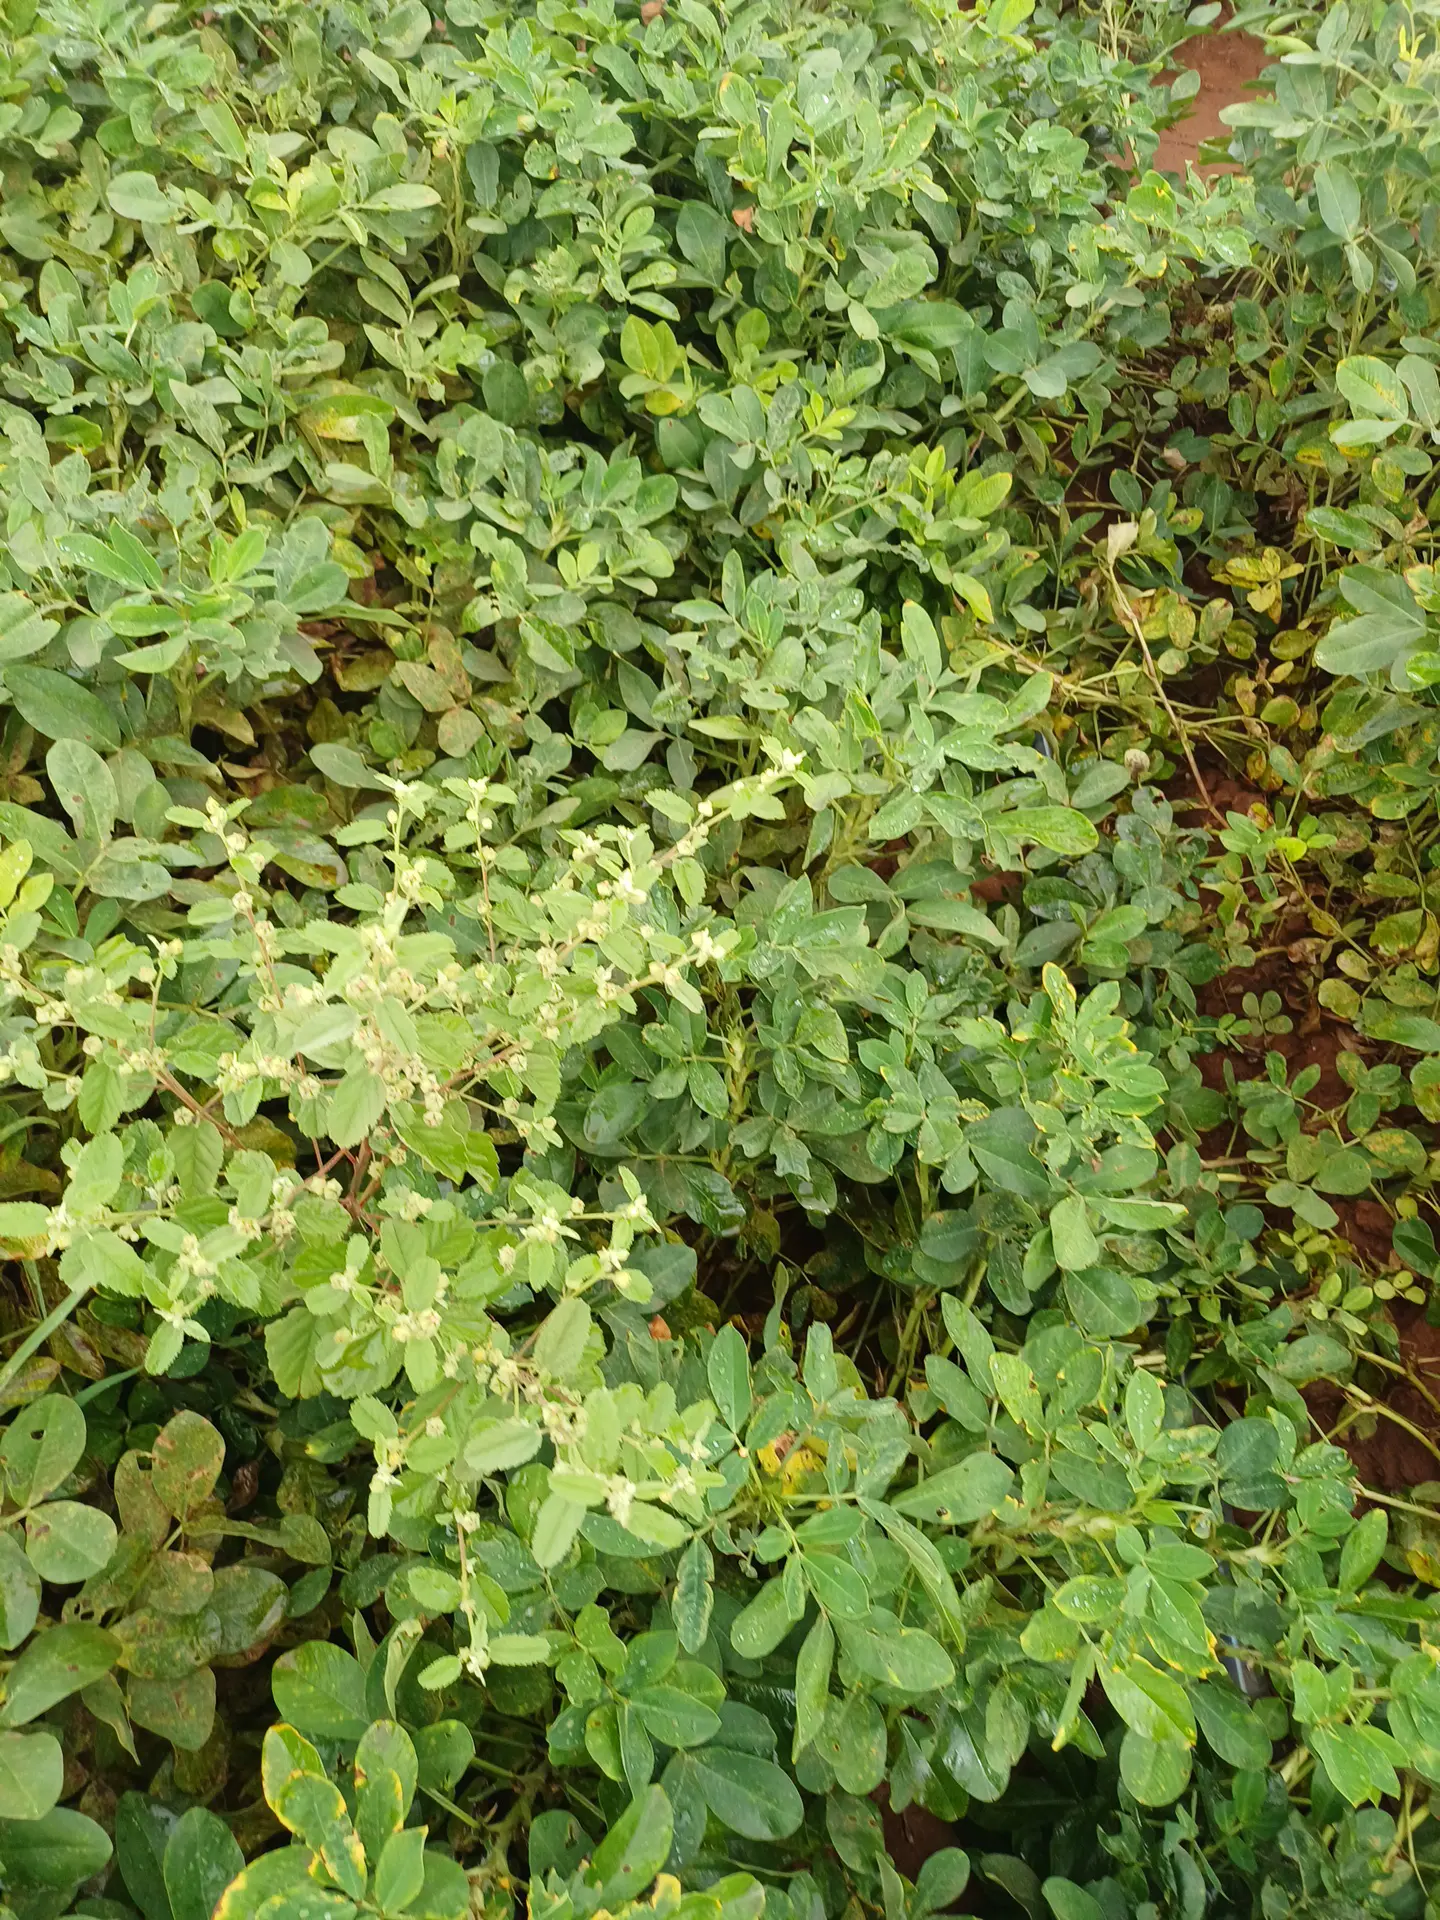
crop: groundnut
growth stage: pegging
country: Kenya
